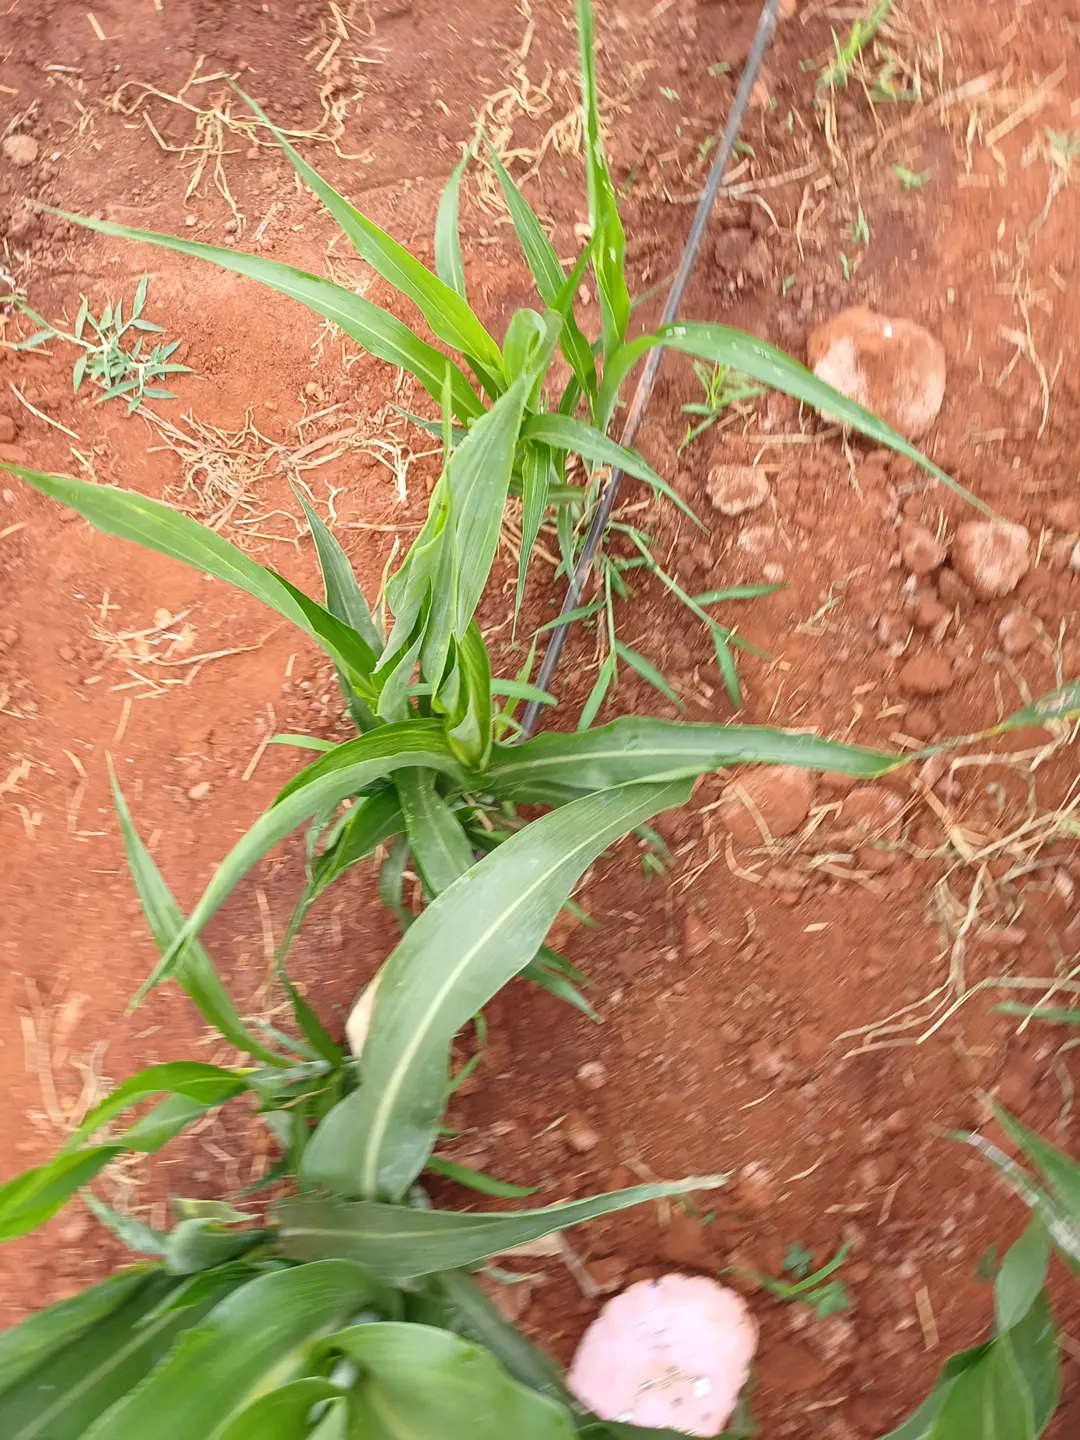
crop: sorghum
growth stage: heading tuber
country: Kenya
